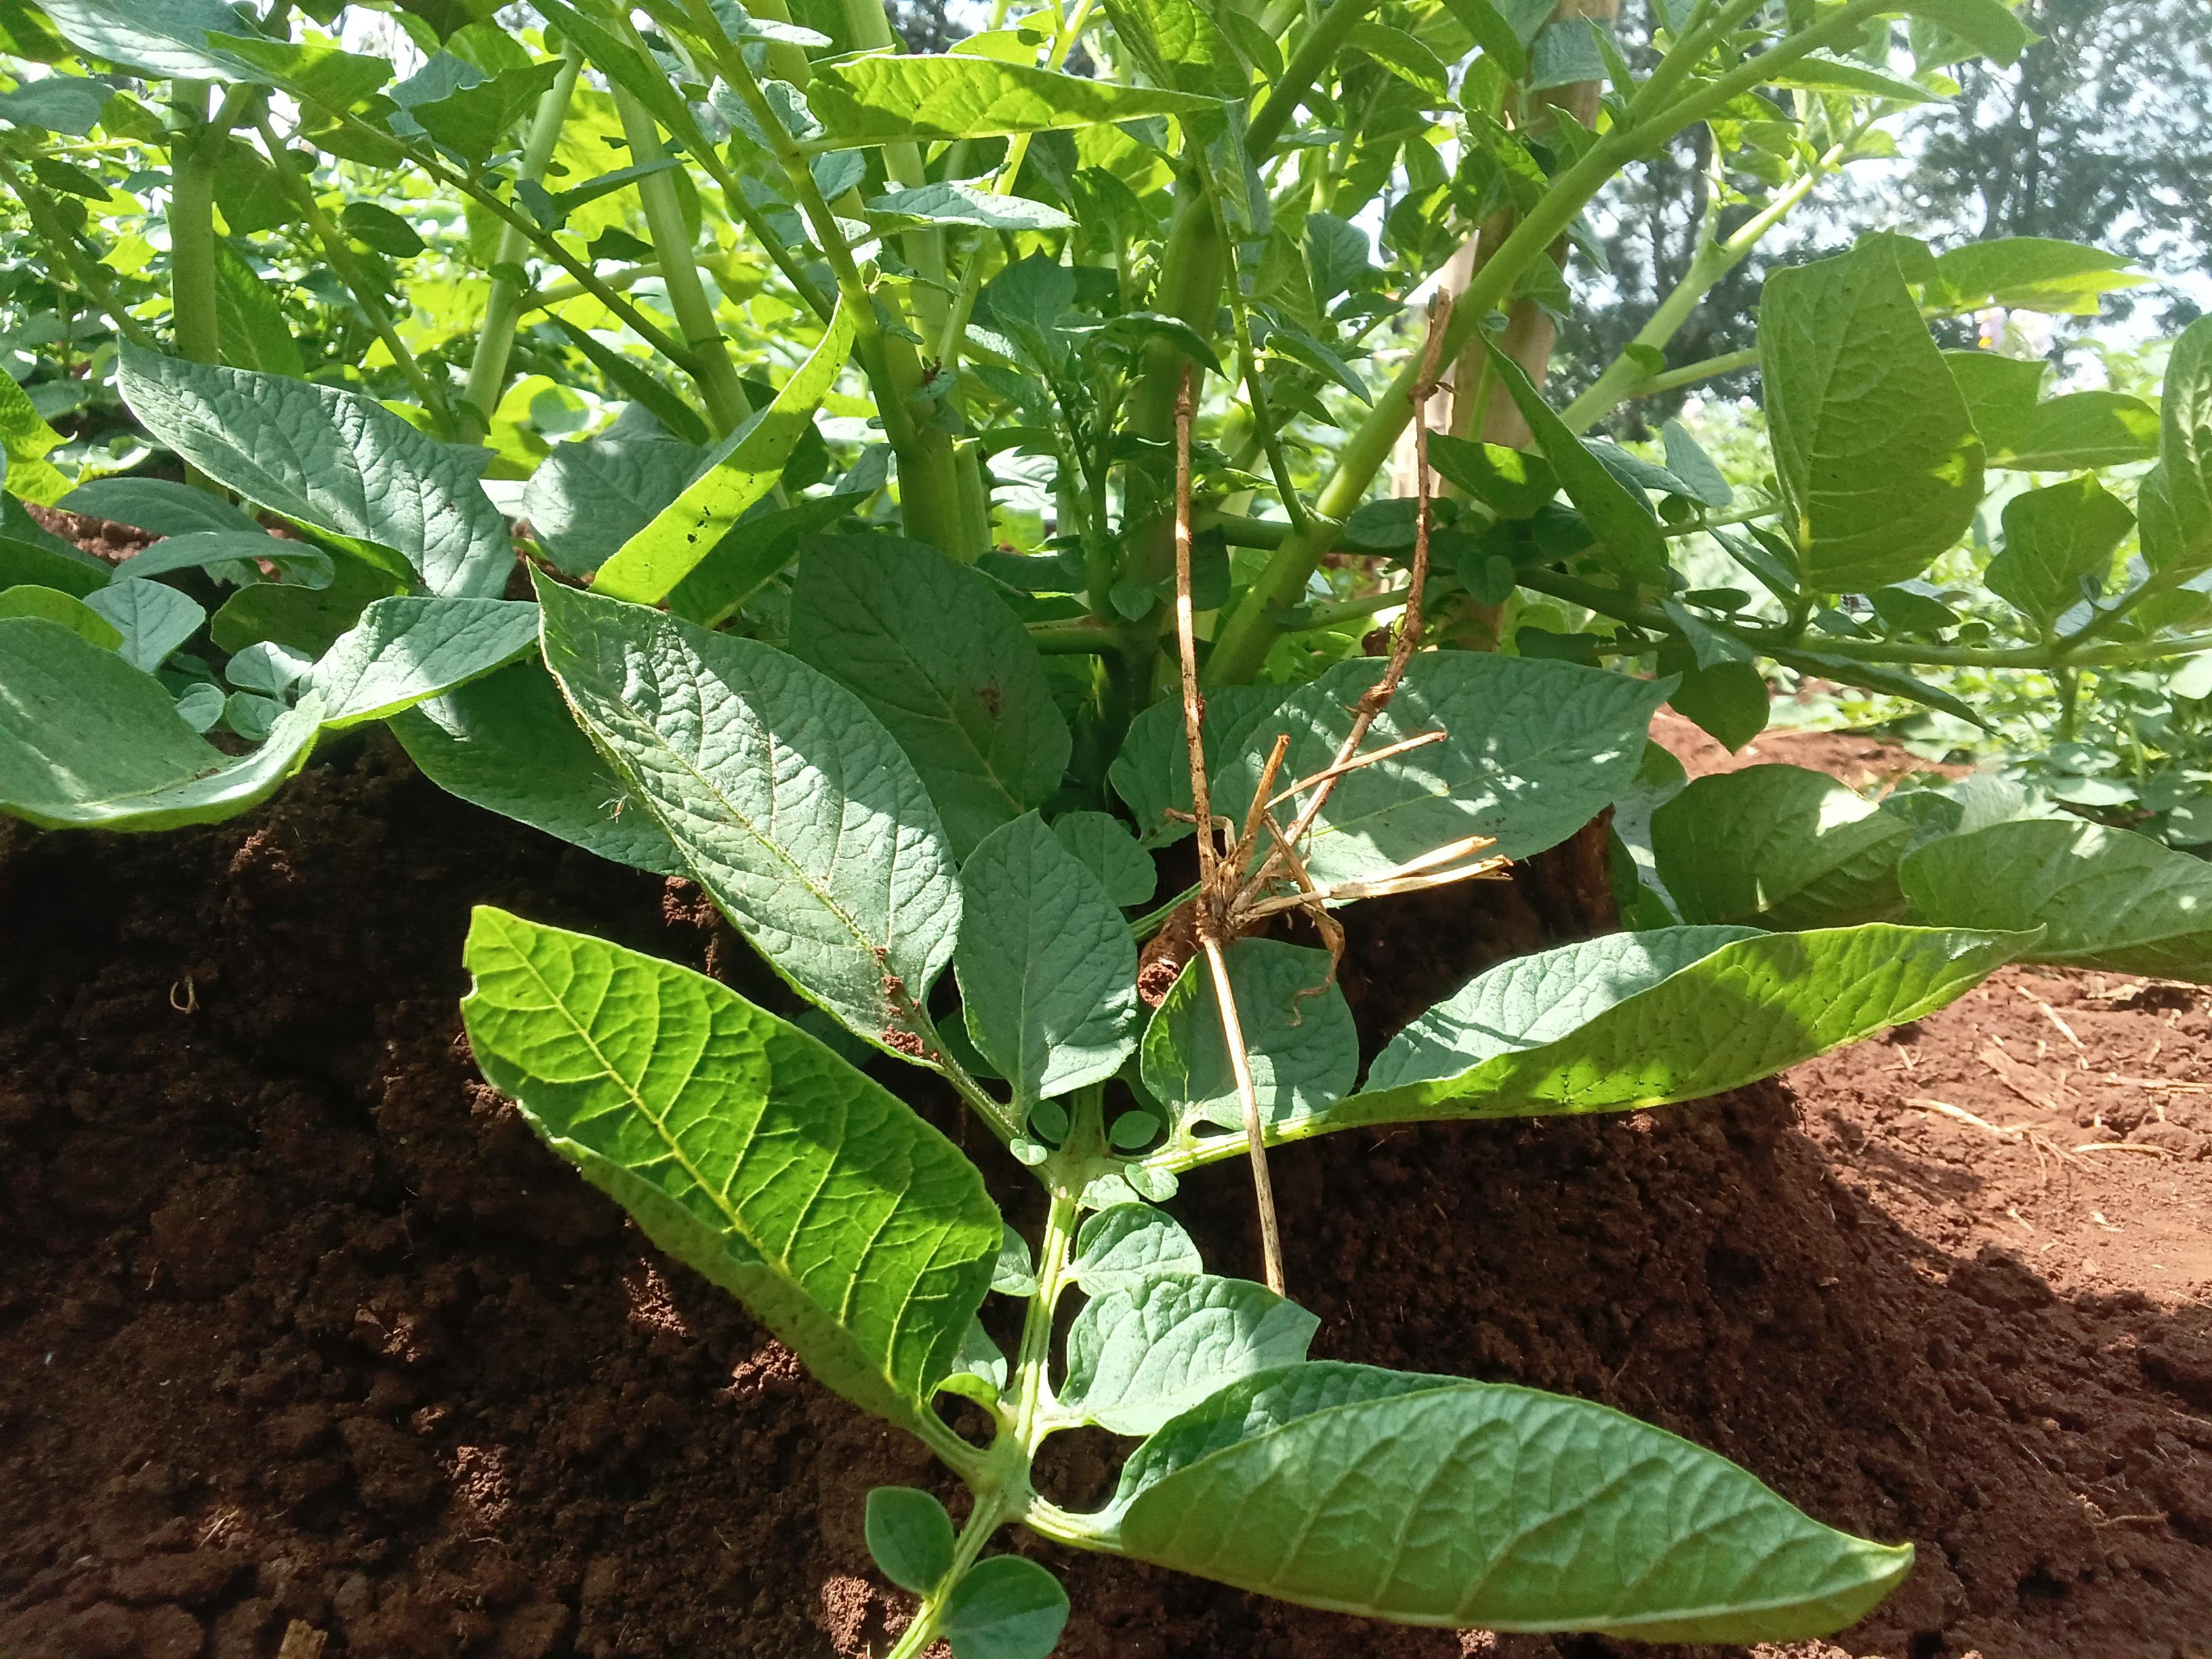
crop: potato
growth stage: flowering
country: Kenya
